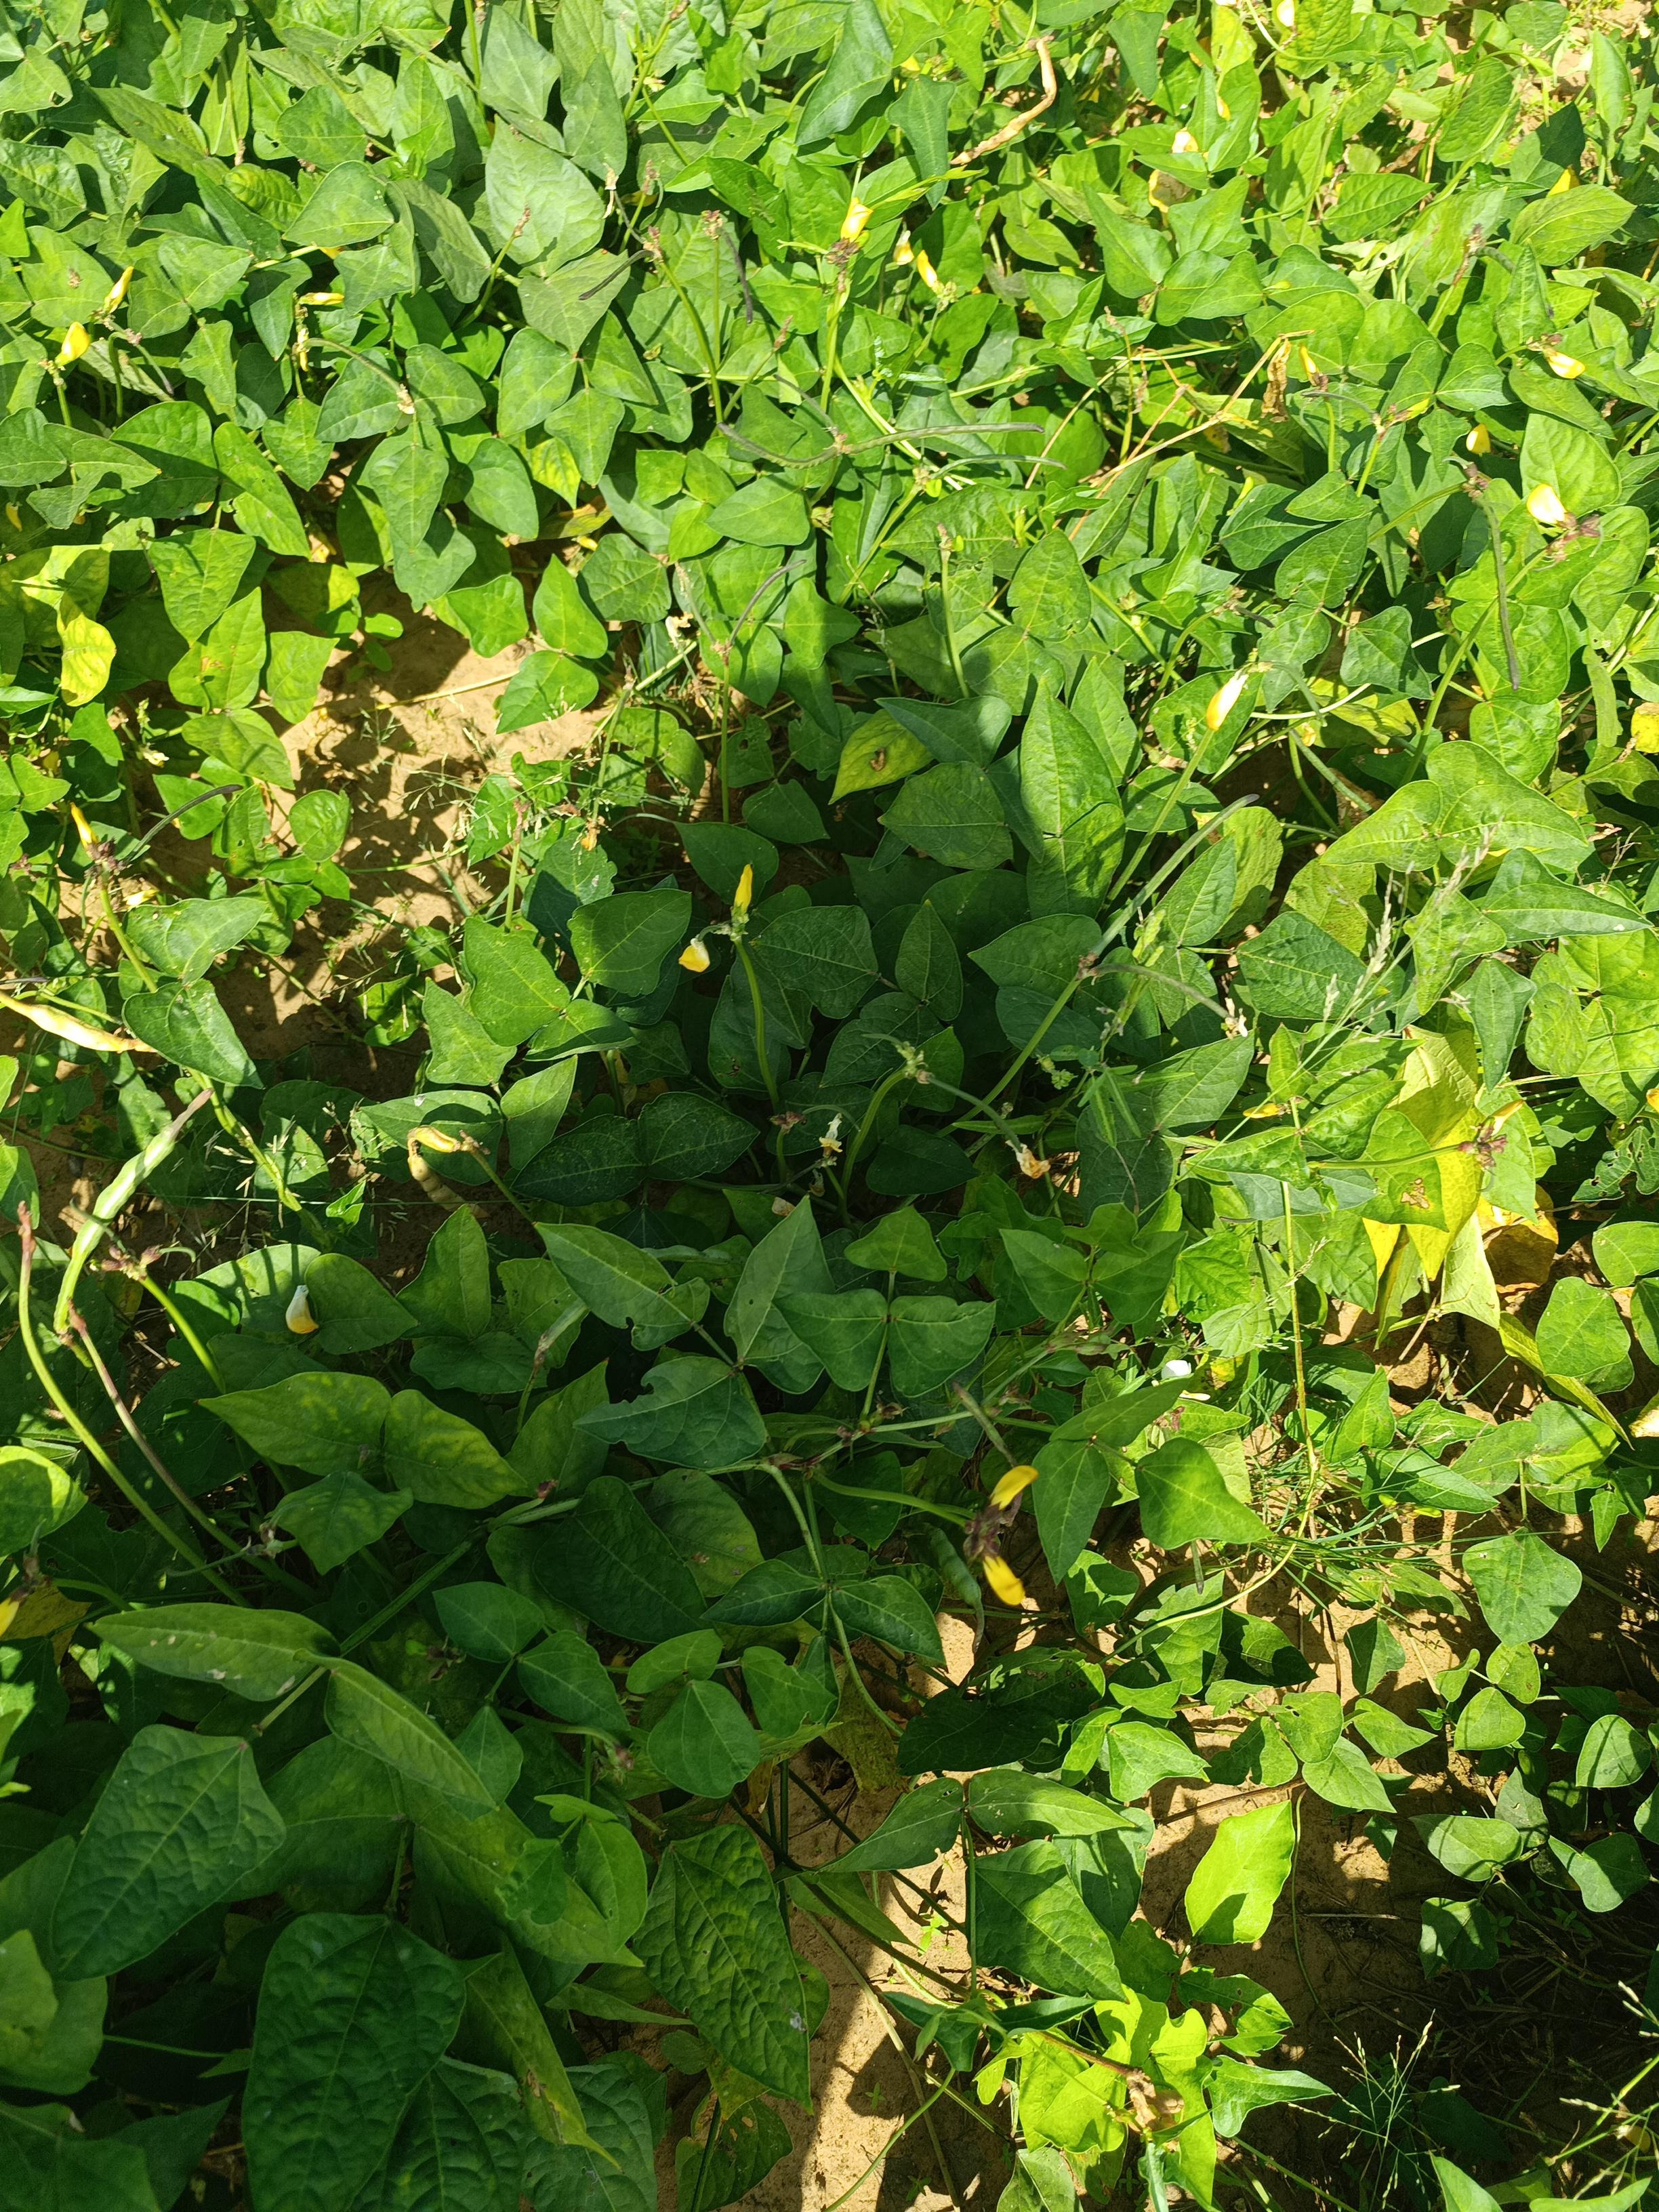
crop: cowpea
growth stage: maturity
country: Nigeria
